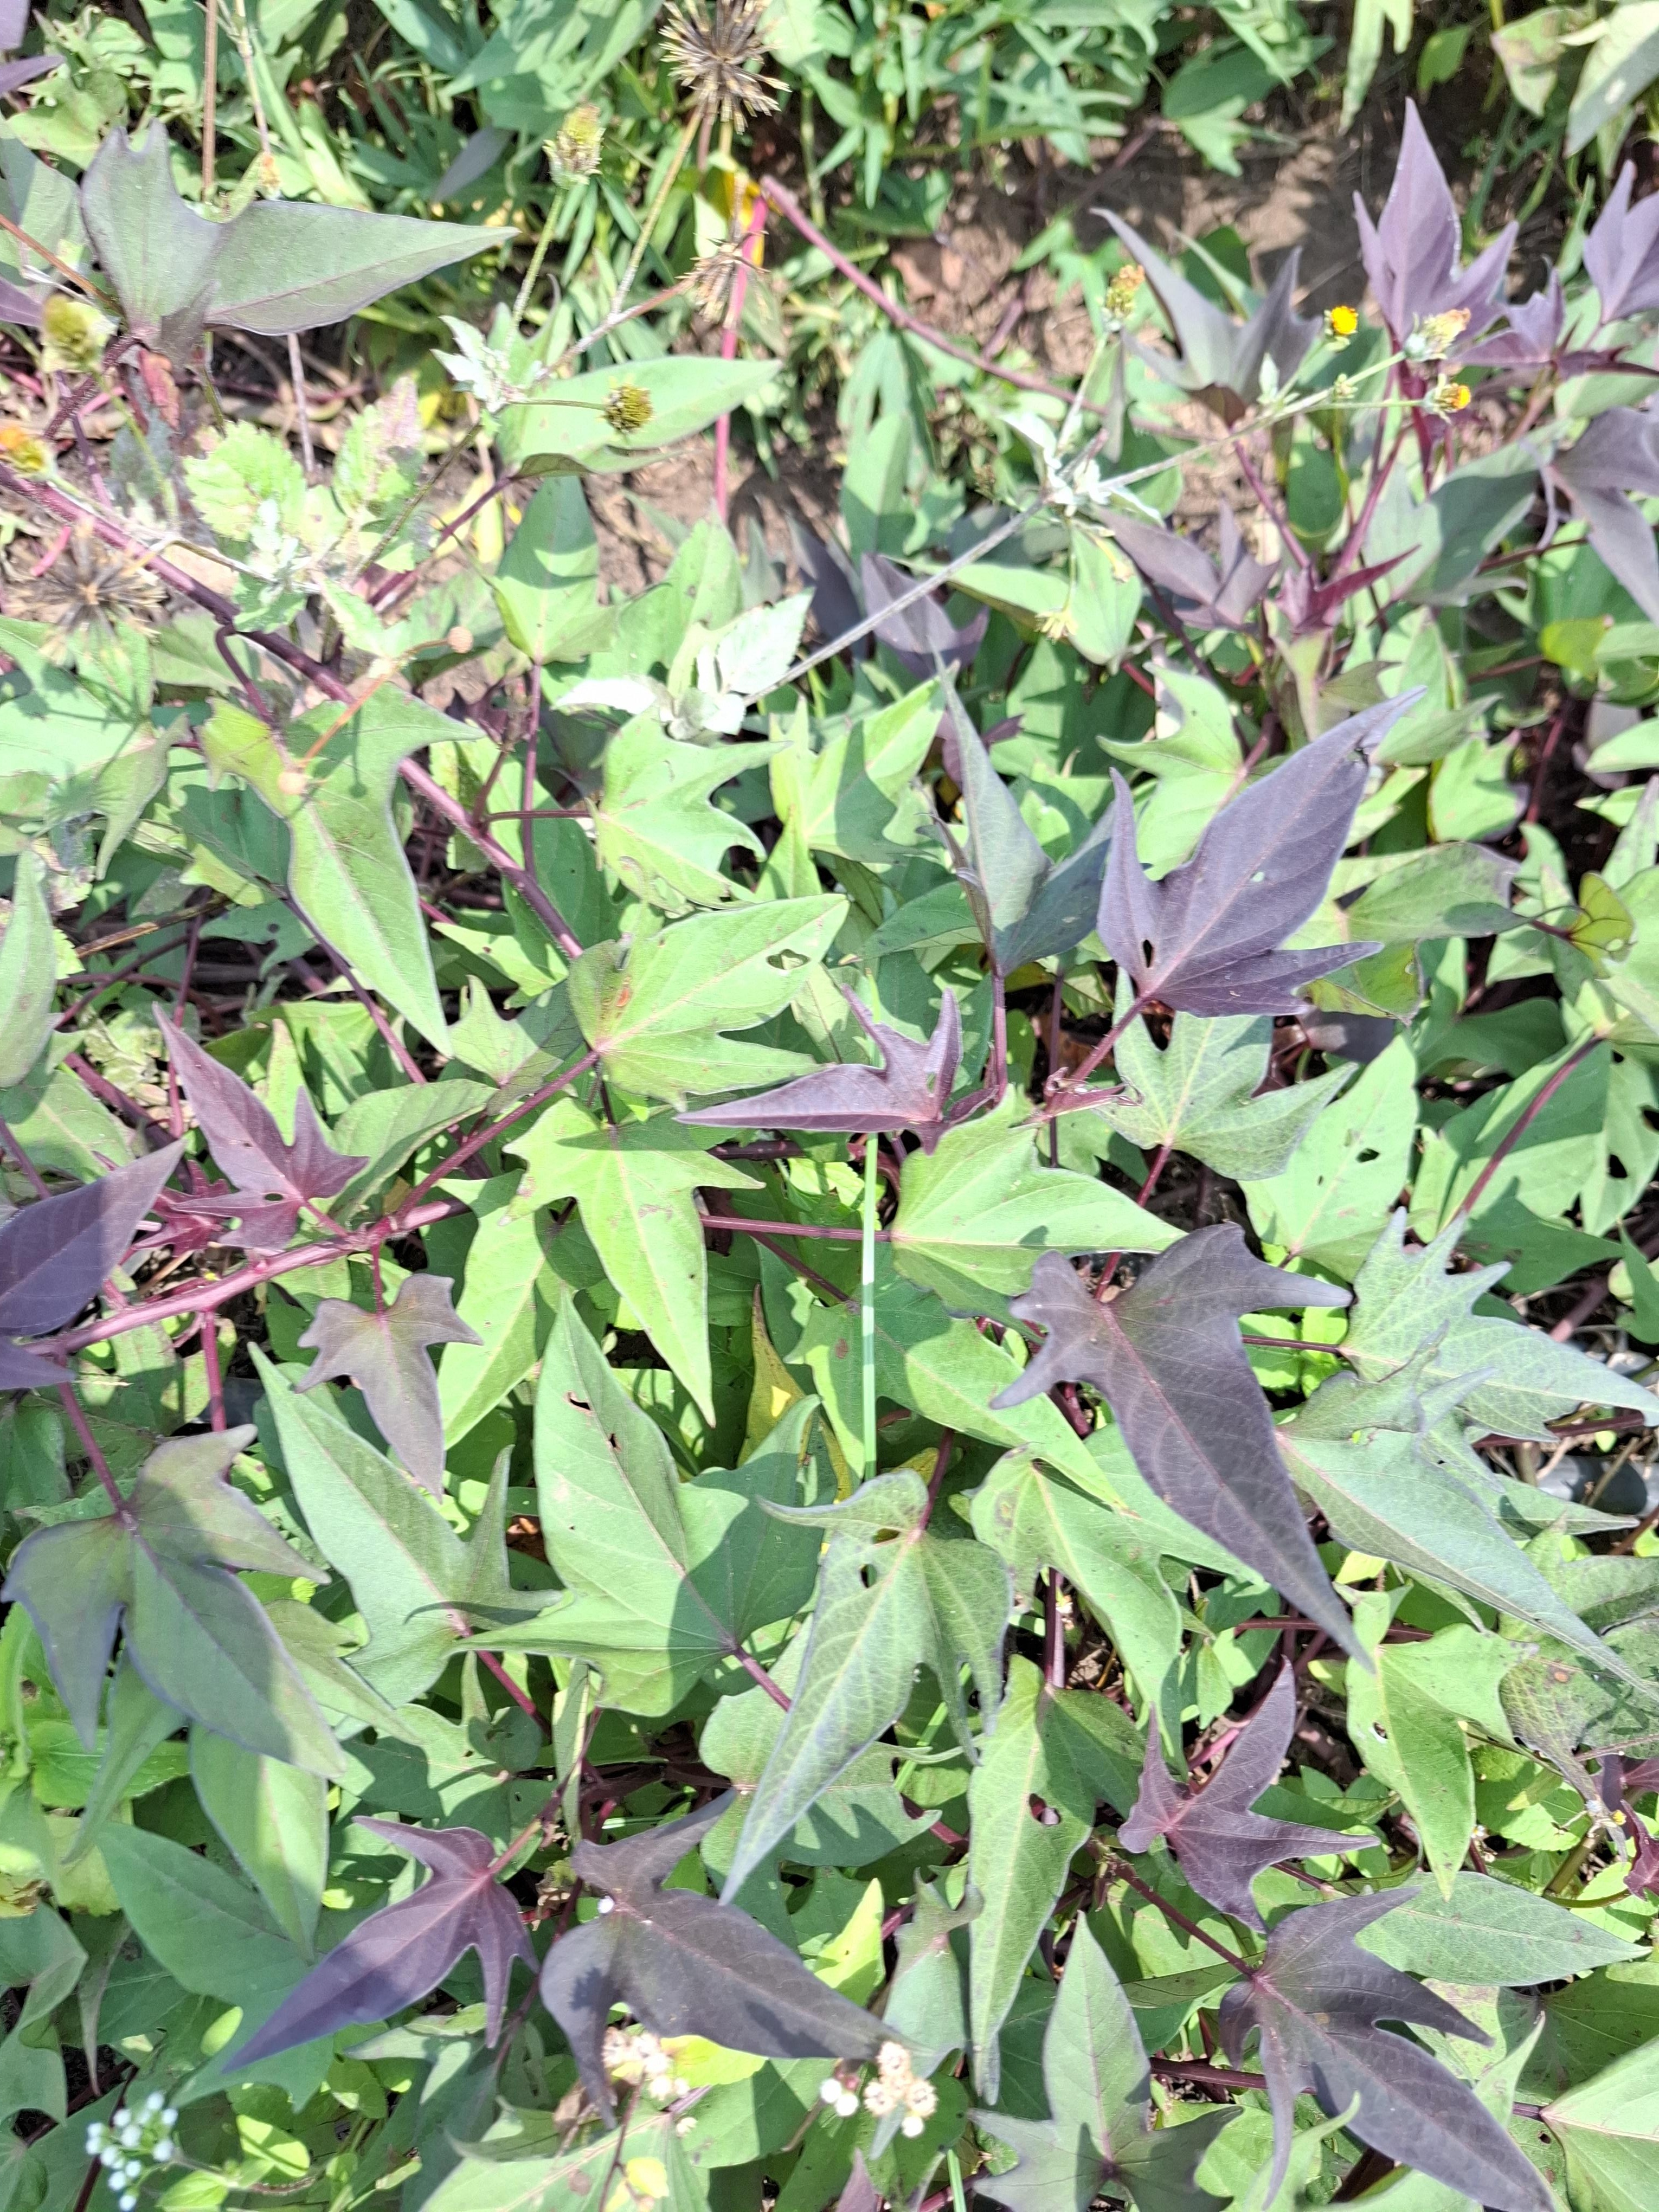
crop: sweet potato
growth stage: flowering
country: Tanzania
